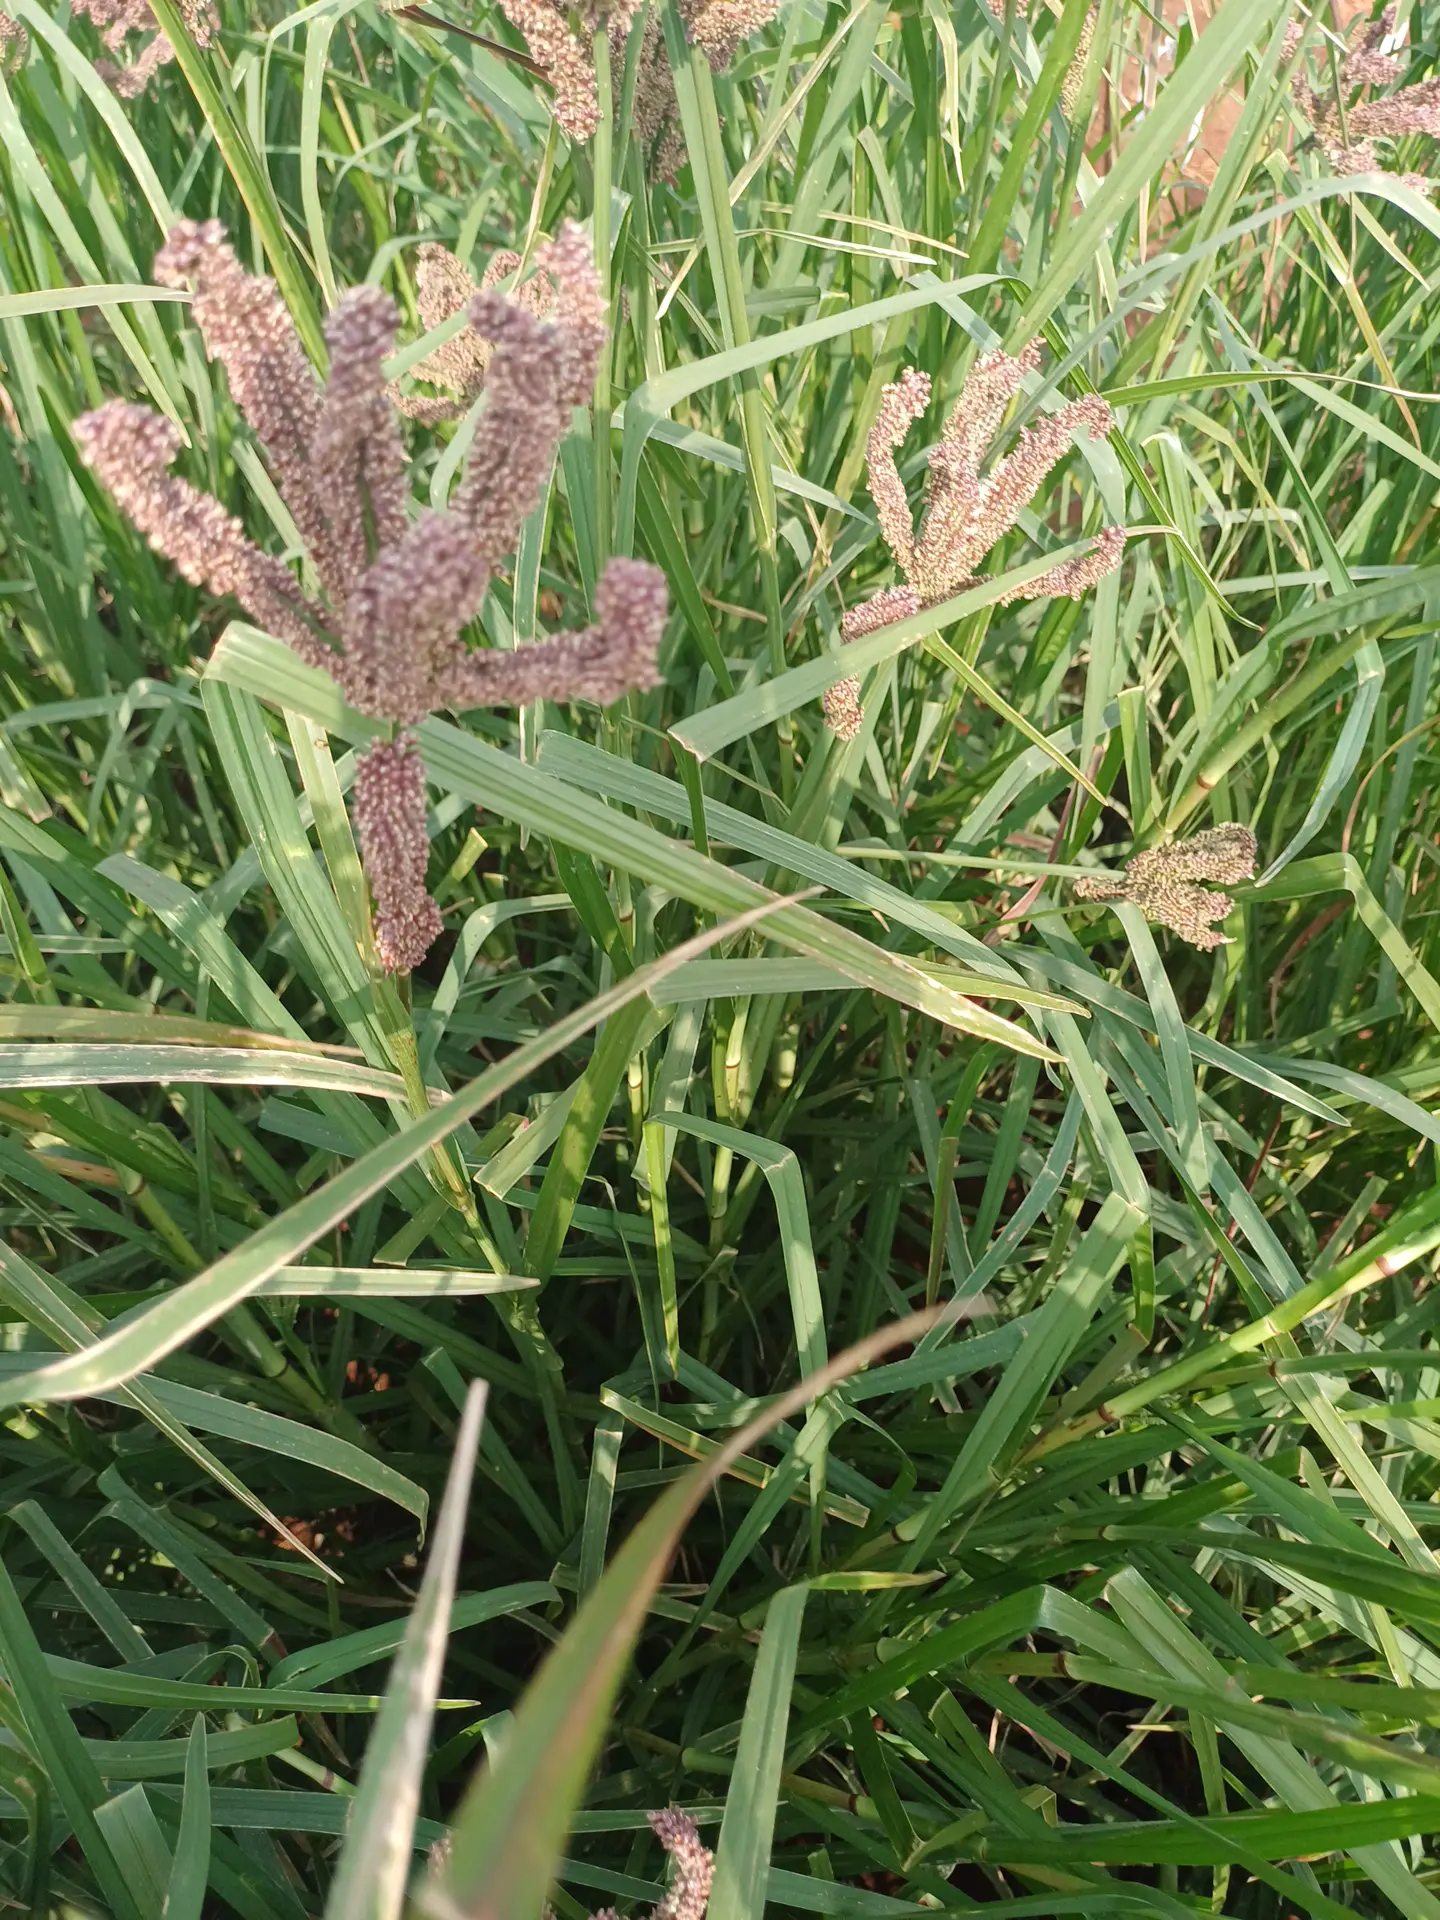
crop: finger millet
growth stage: filling grain
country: Kenya
